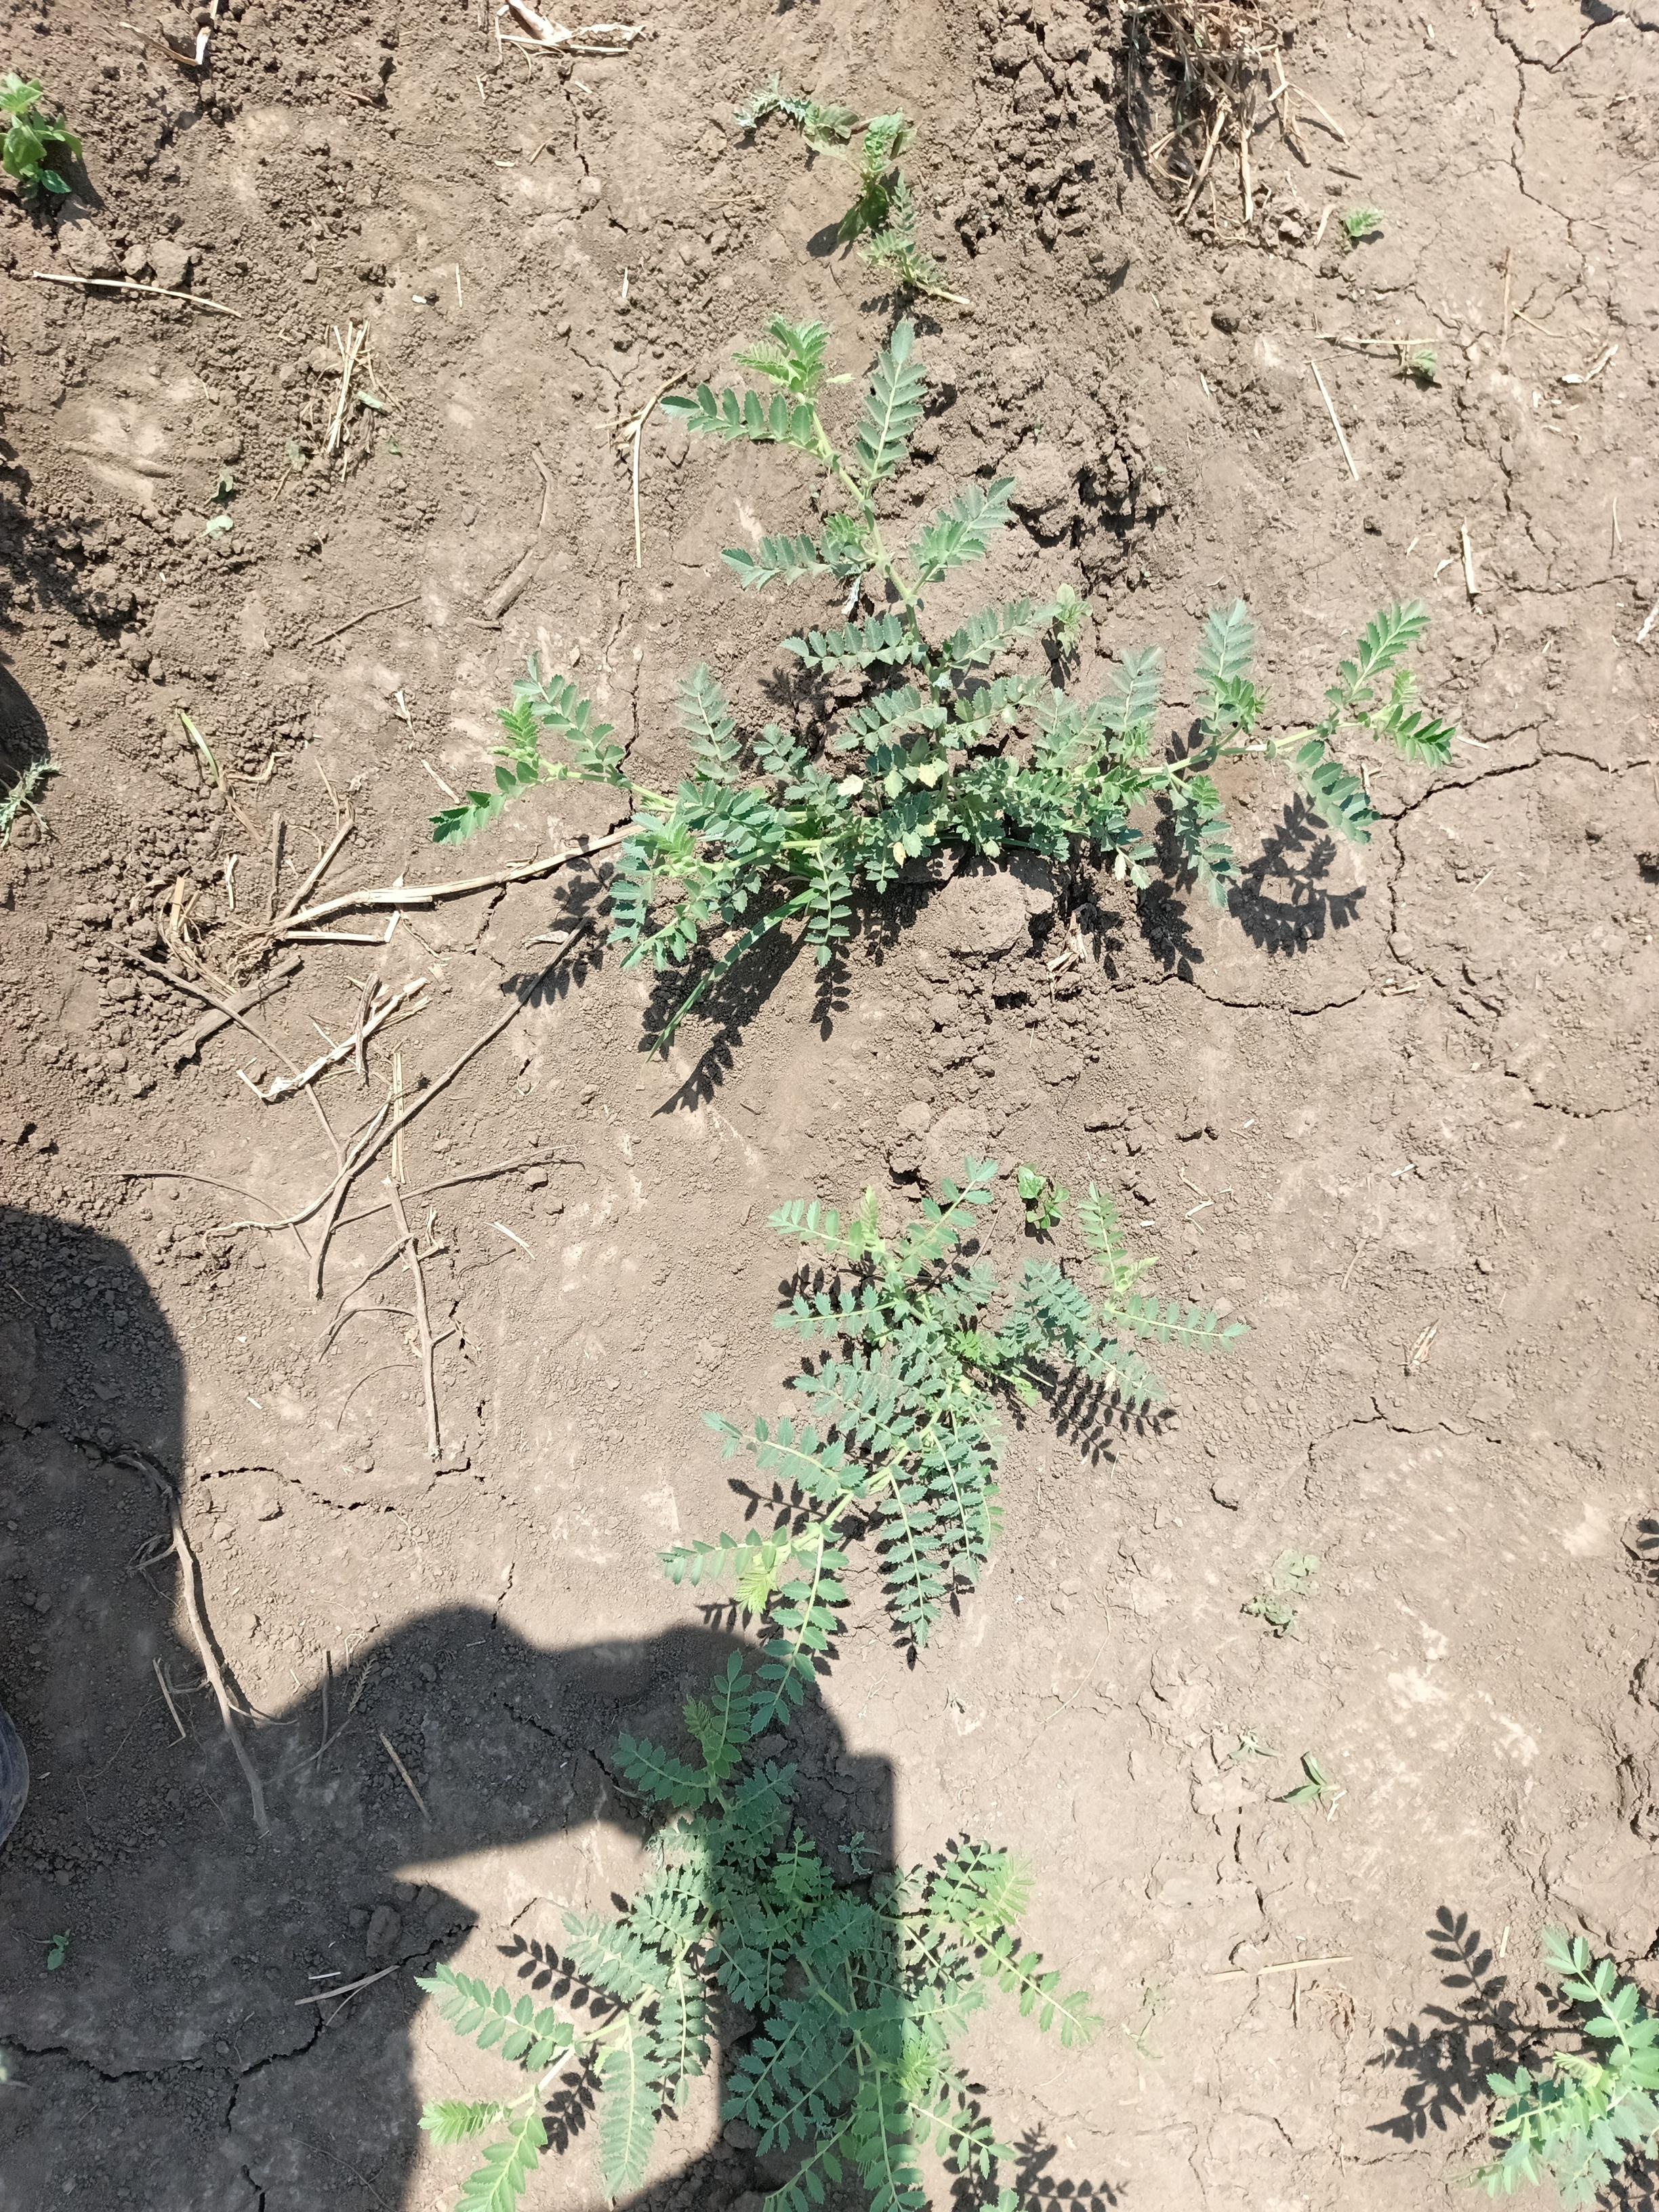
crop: chickpea
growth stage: vegetative
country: Tanzania
